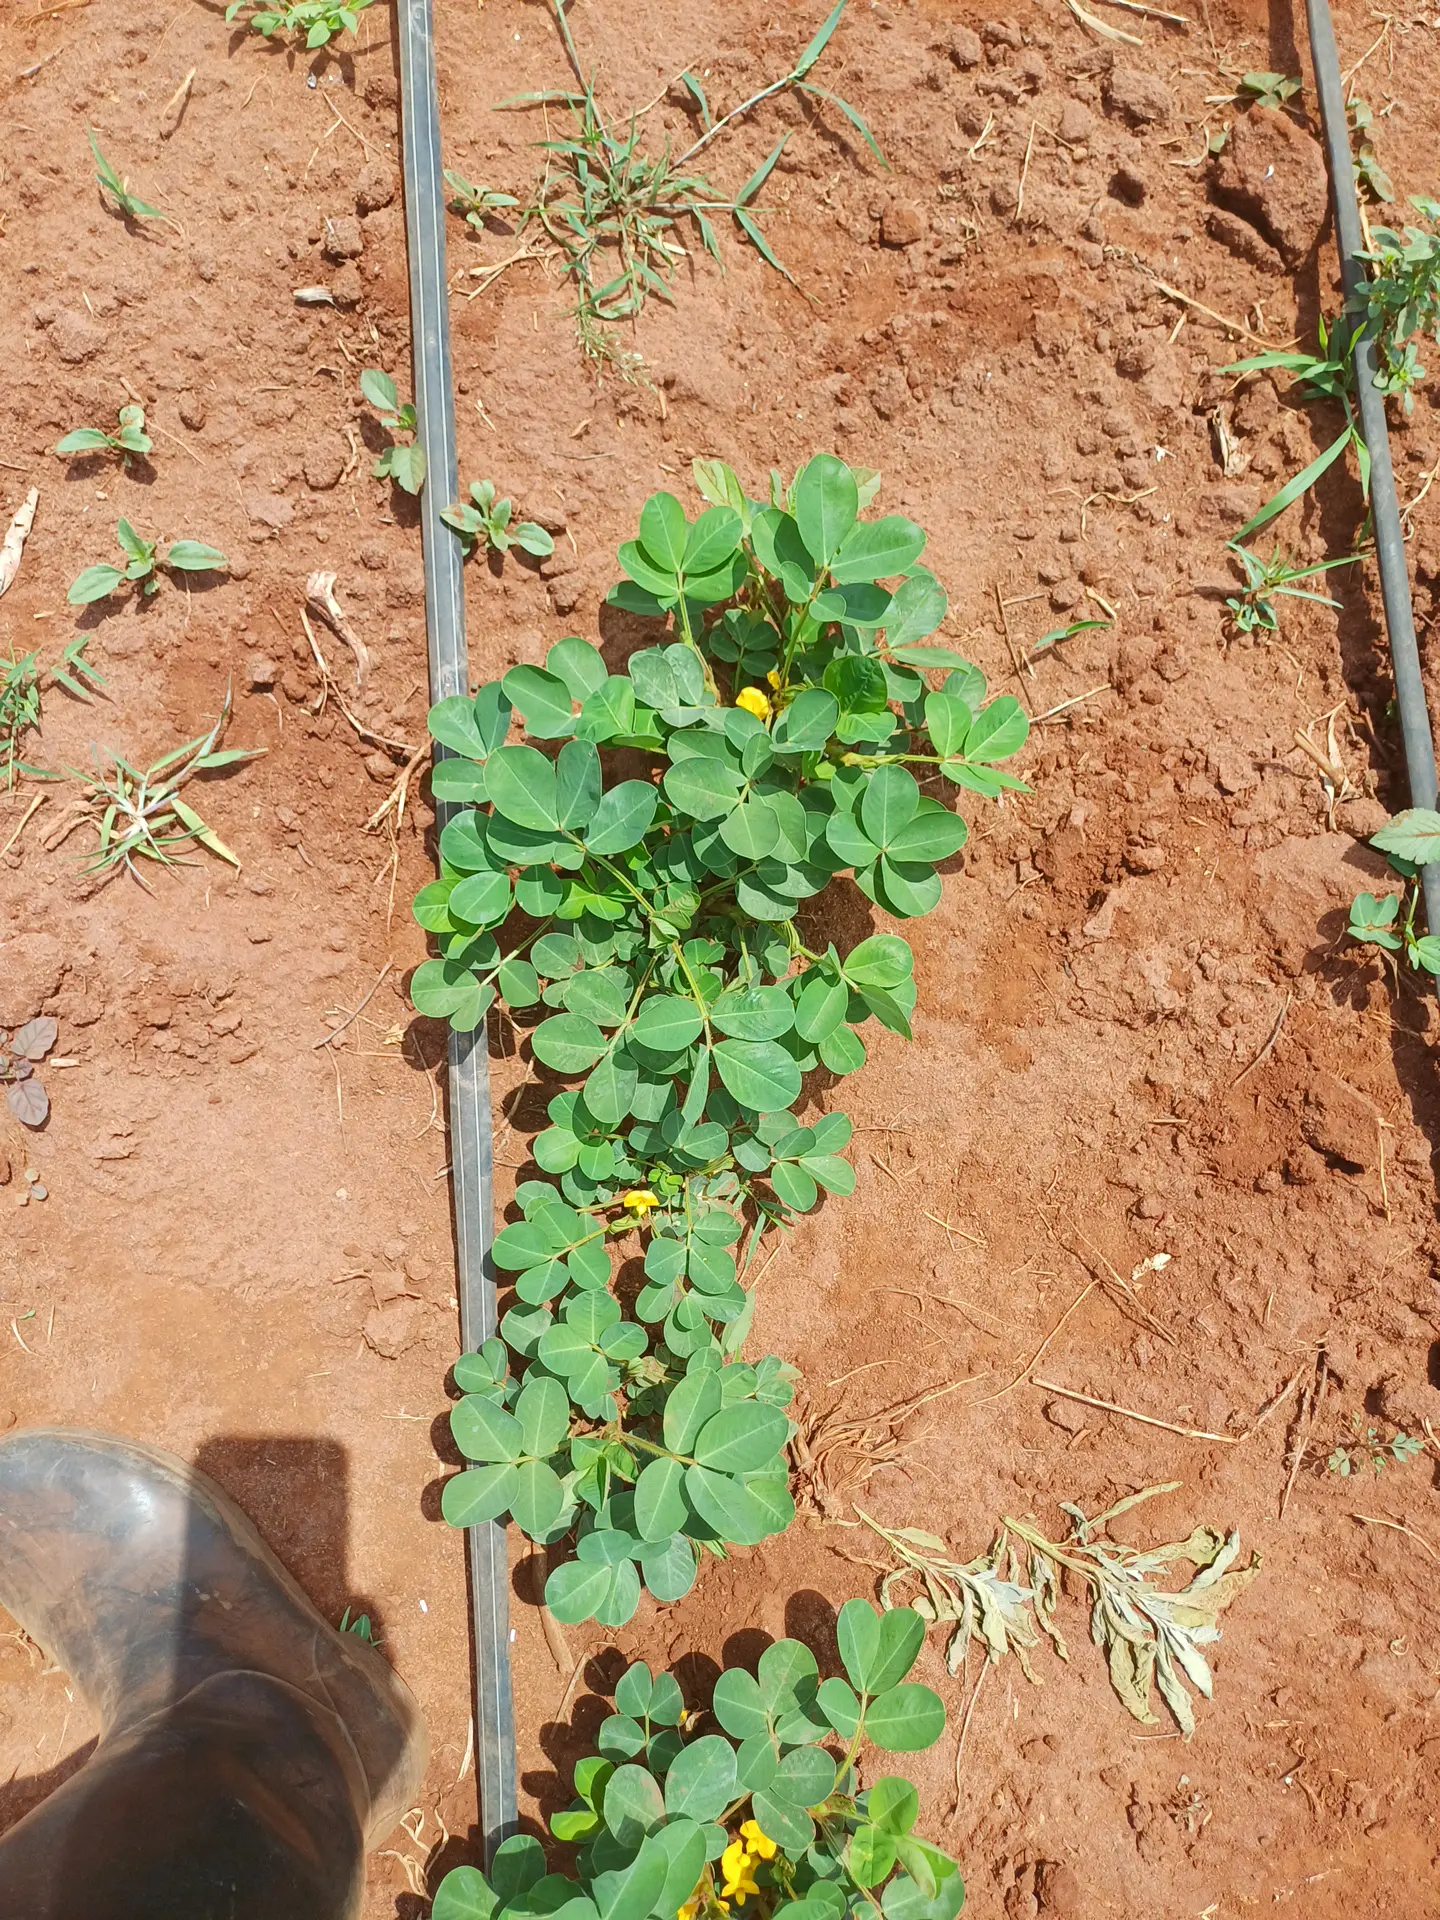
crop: groundnut
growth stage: vegetative
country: Kenya
